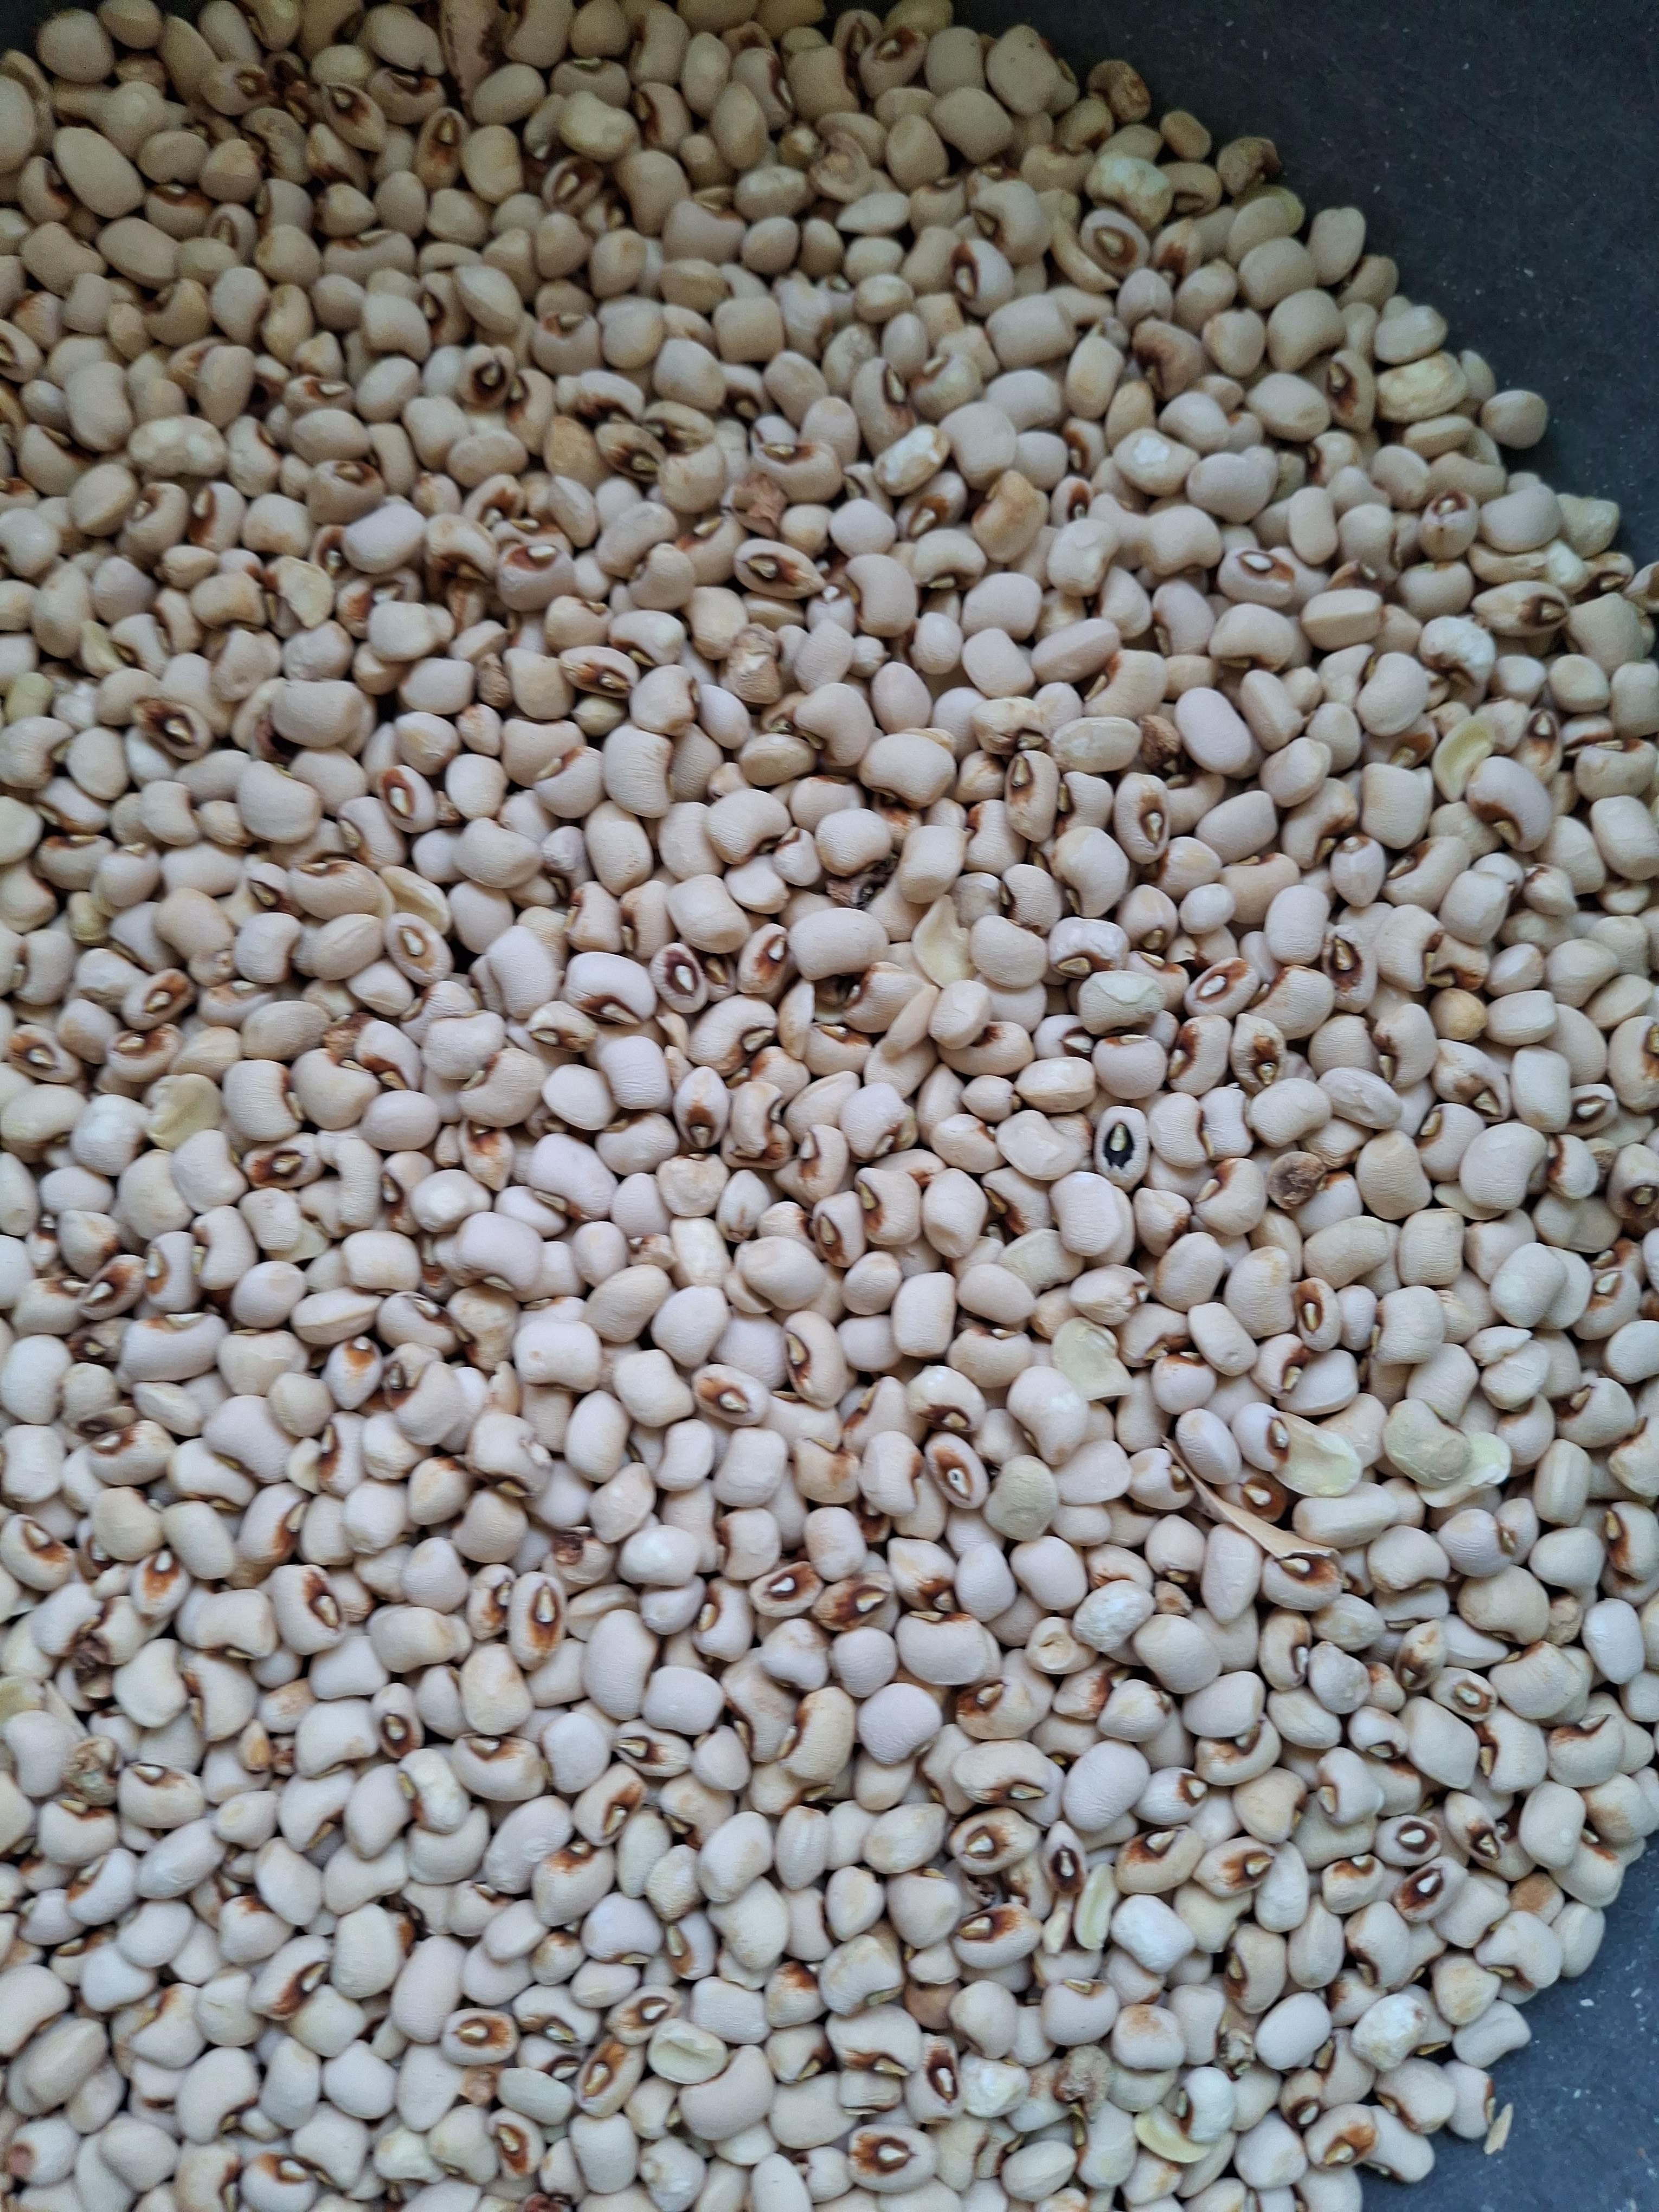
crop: cowpea
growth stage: harvest
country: Nigeria
